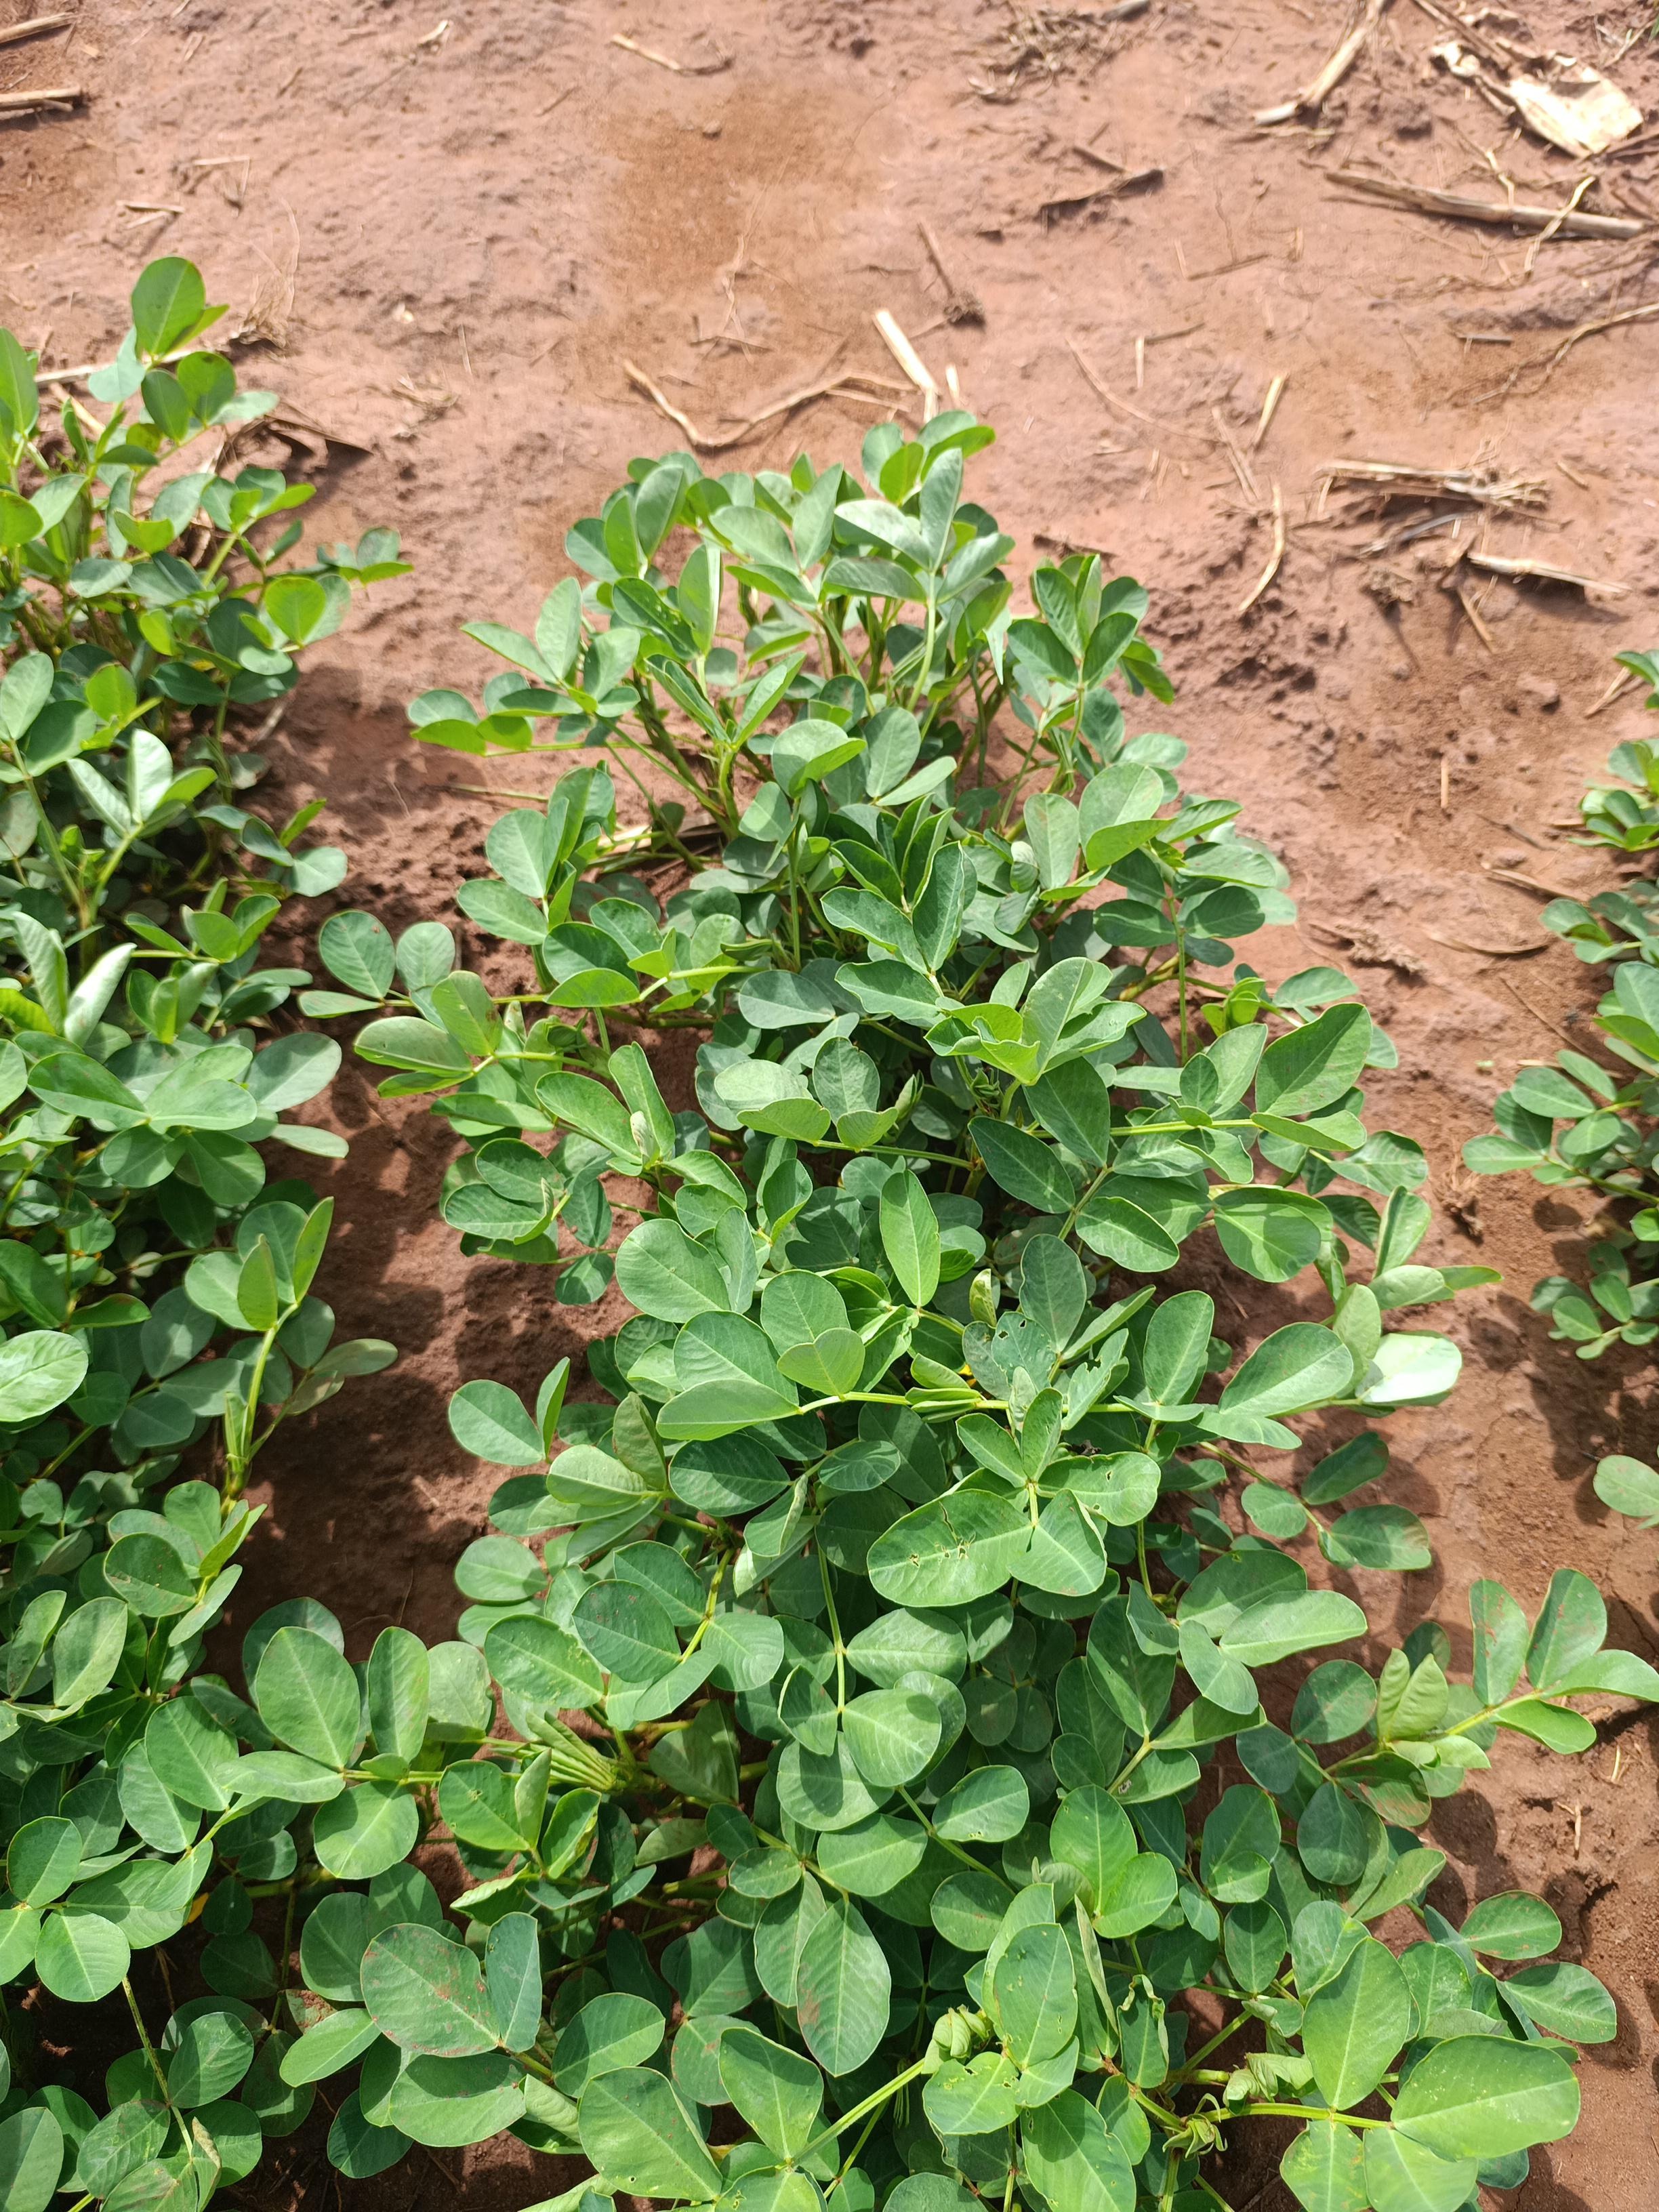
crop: groundnut
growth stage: flowering
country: Kenya
